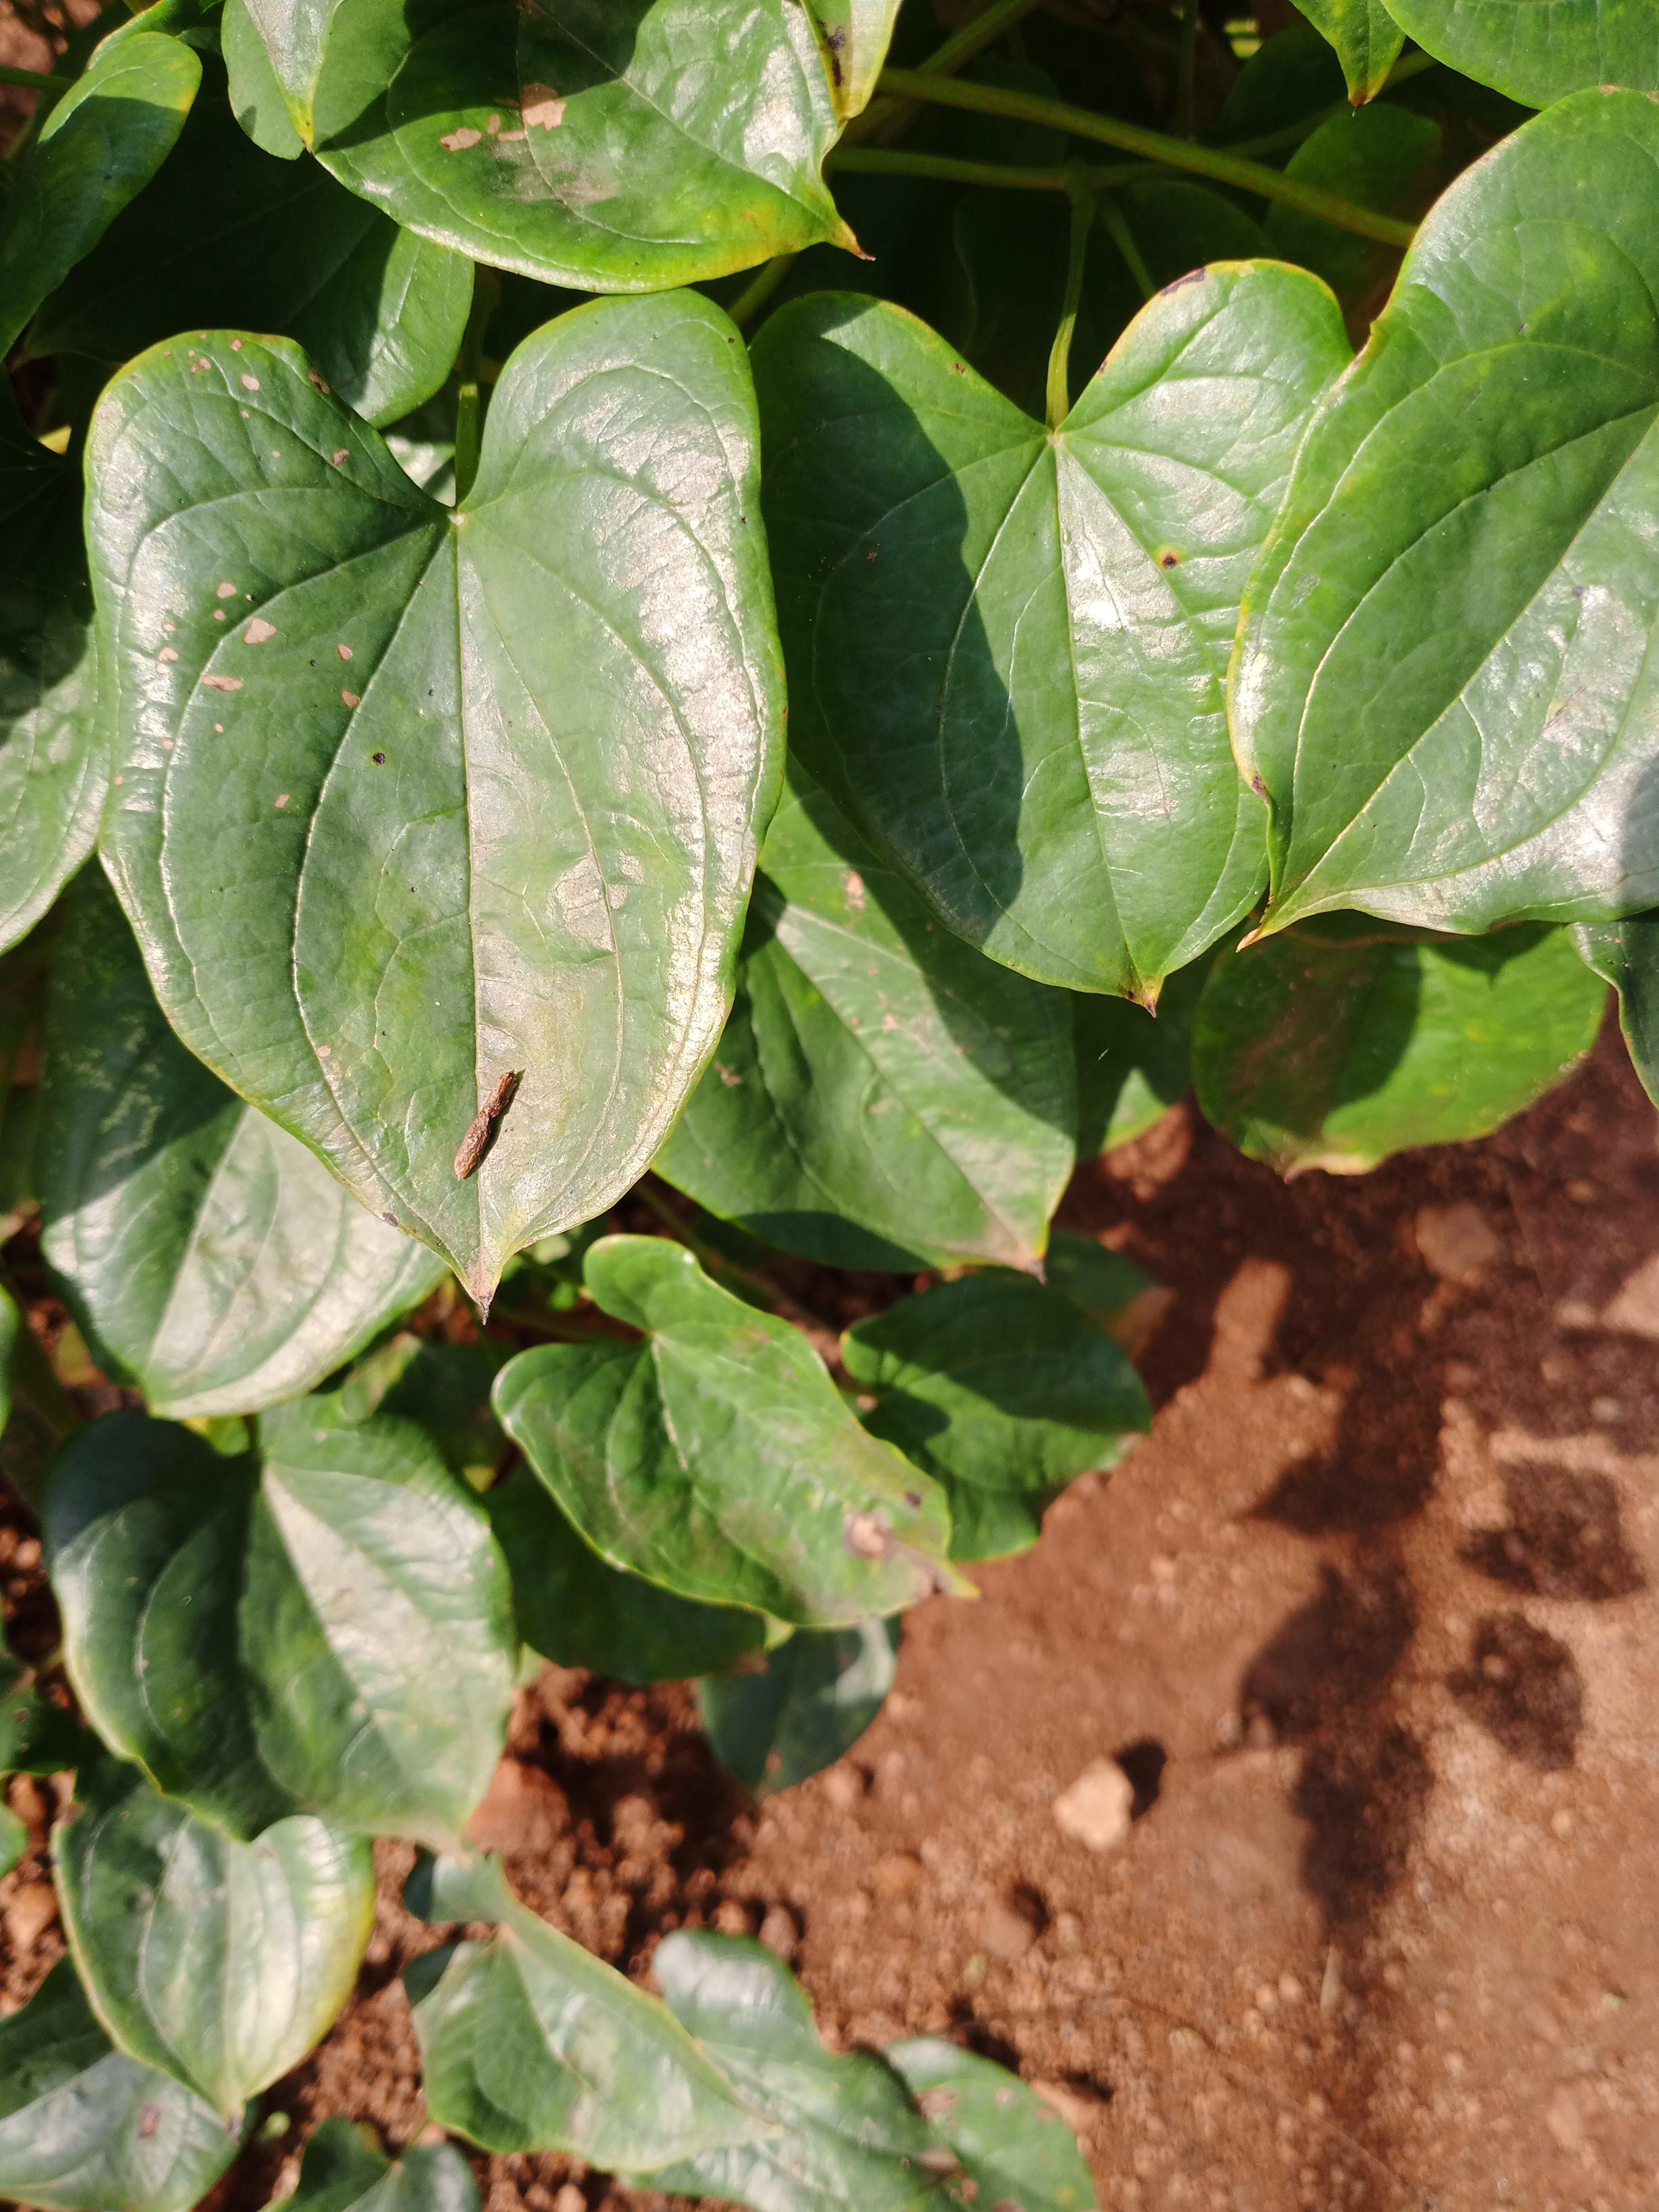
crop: yam
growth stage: vegetative
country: Nigeria
